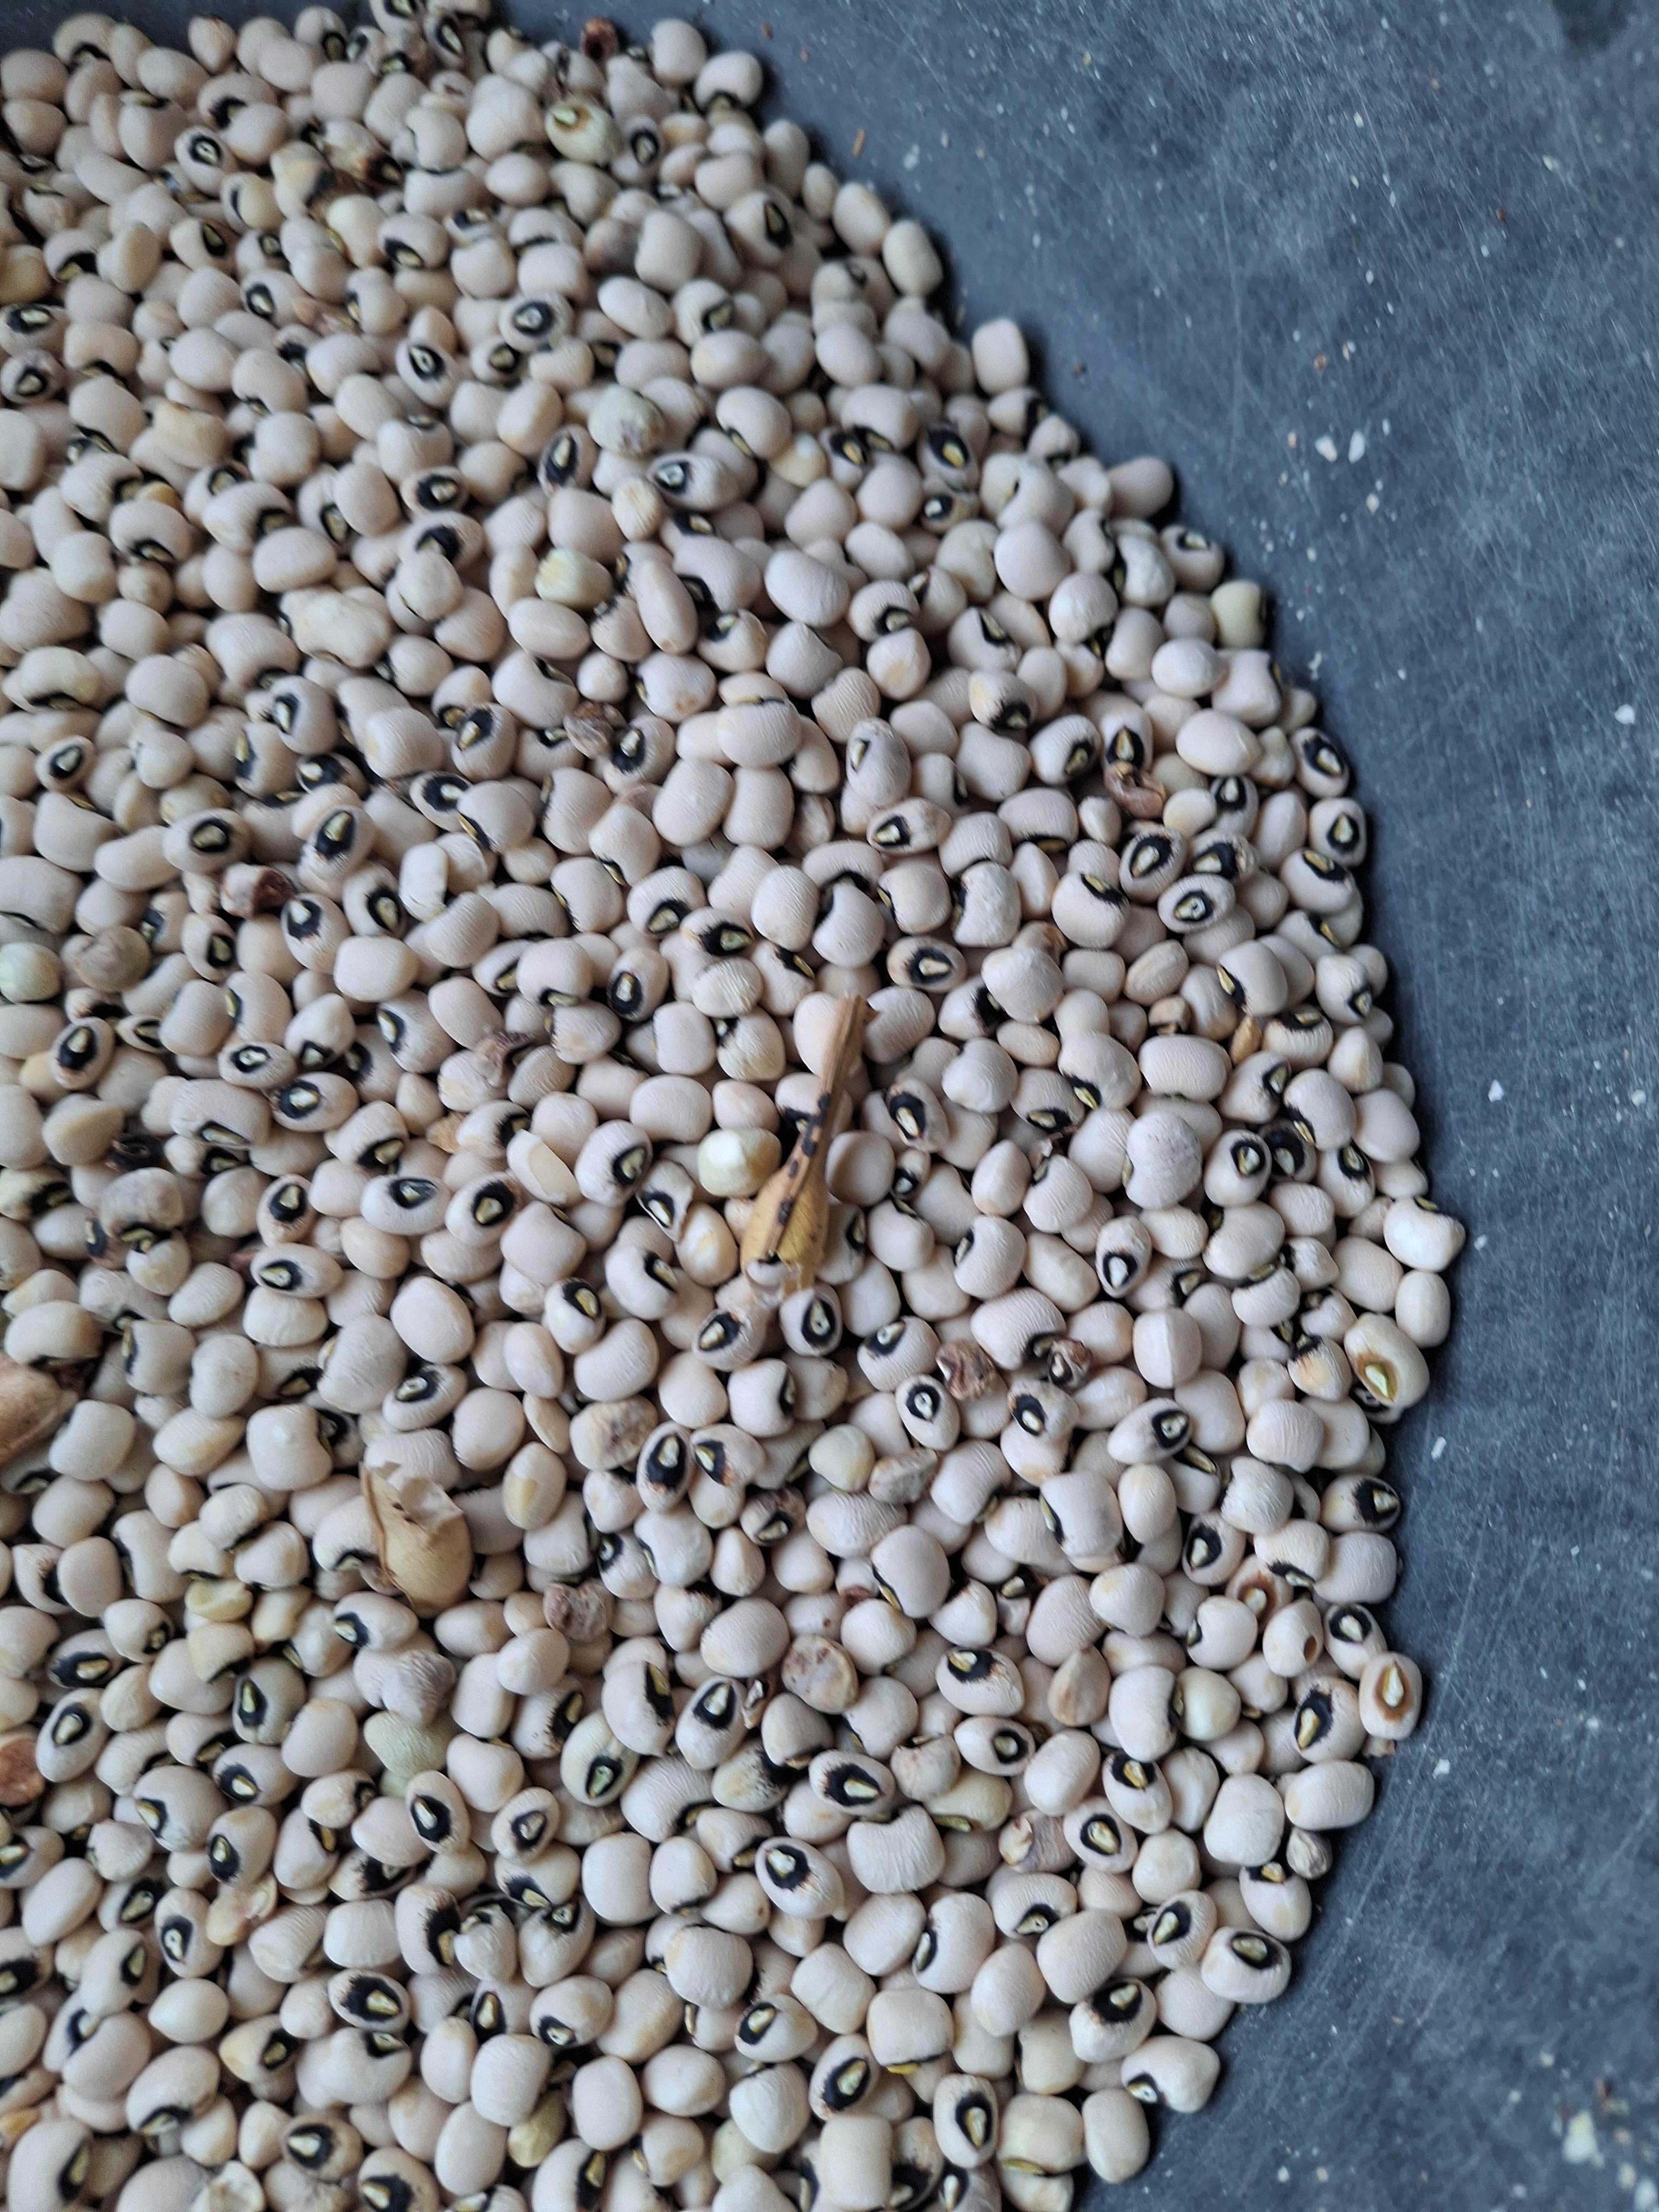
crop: cowpea
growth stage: harvest
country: Nigeria
